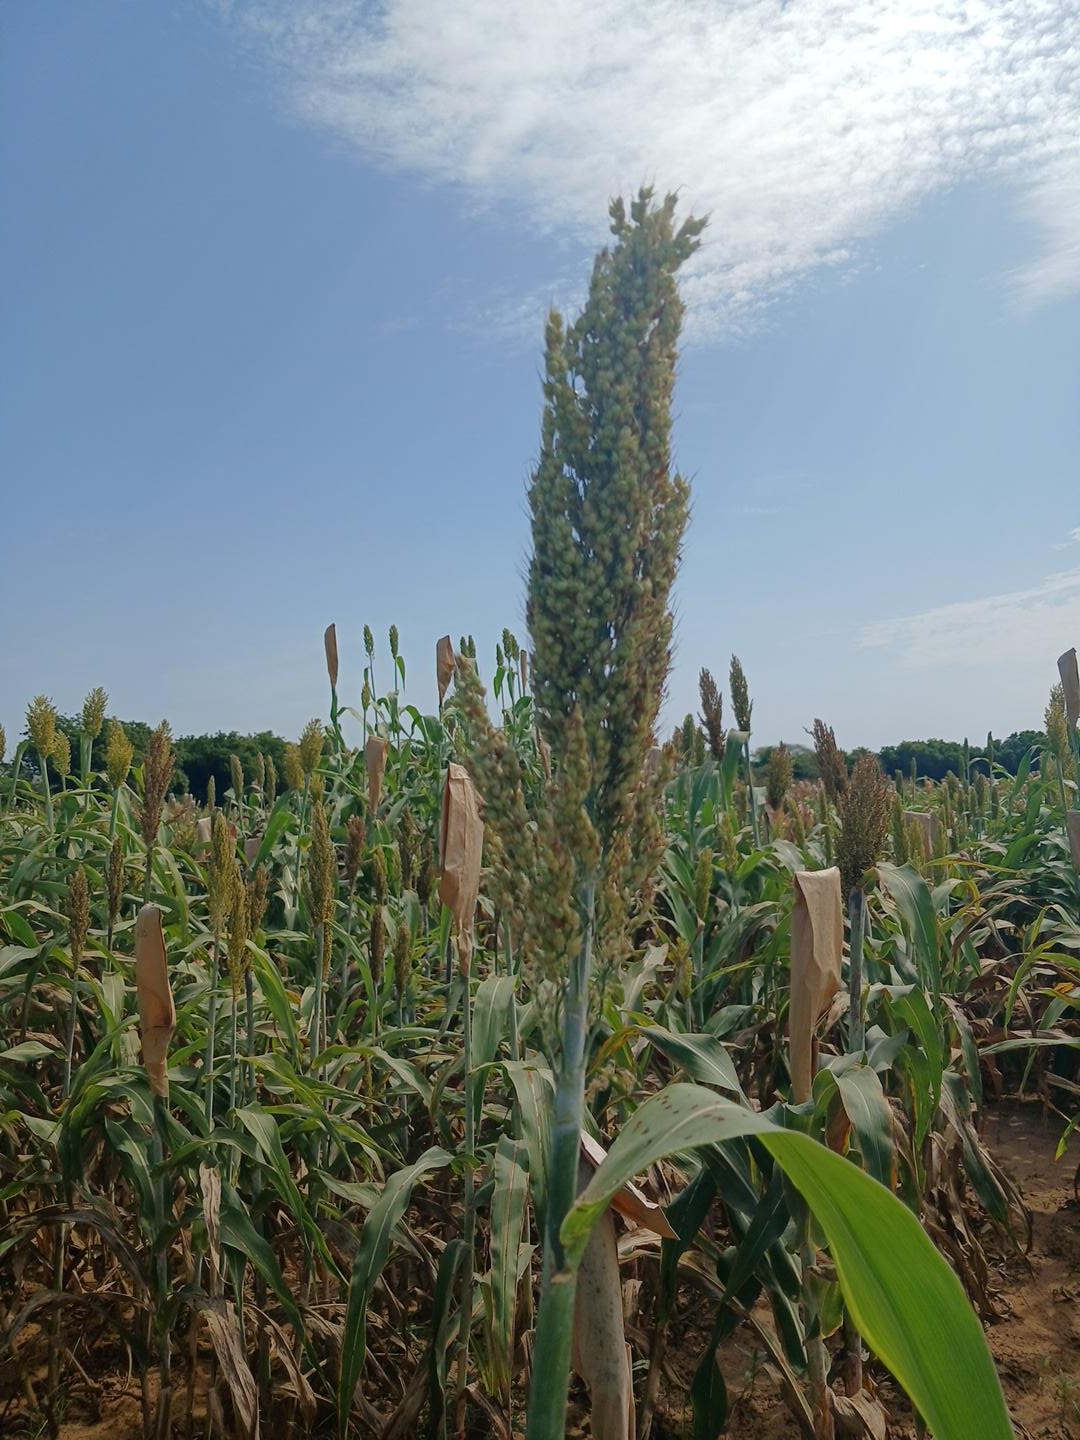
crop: sorghum
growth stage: filling grain
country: Senegal
